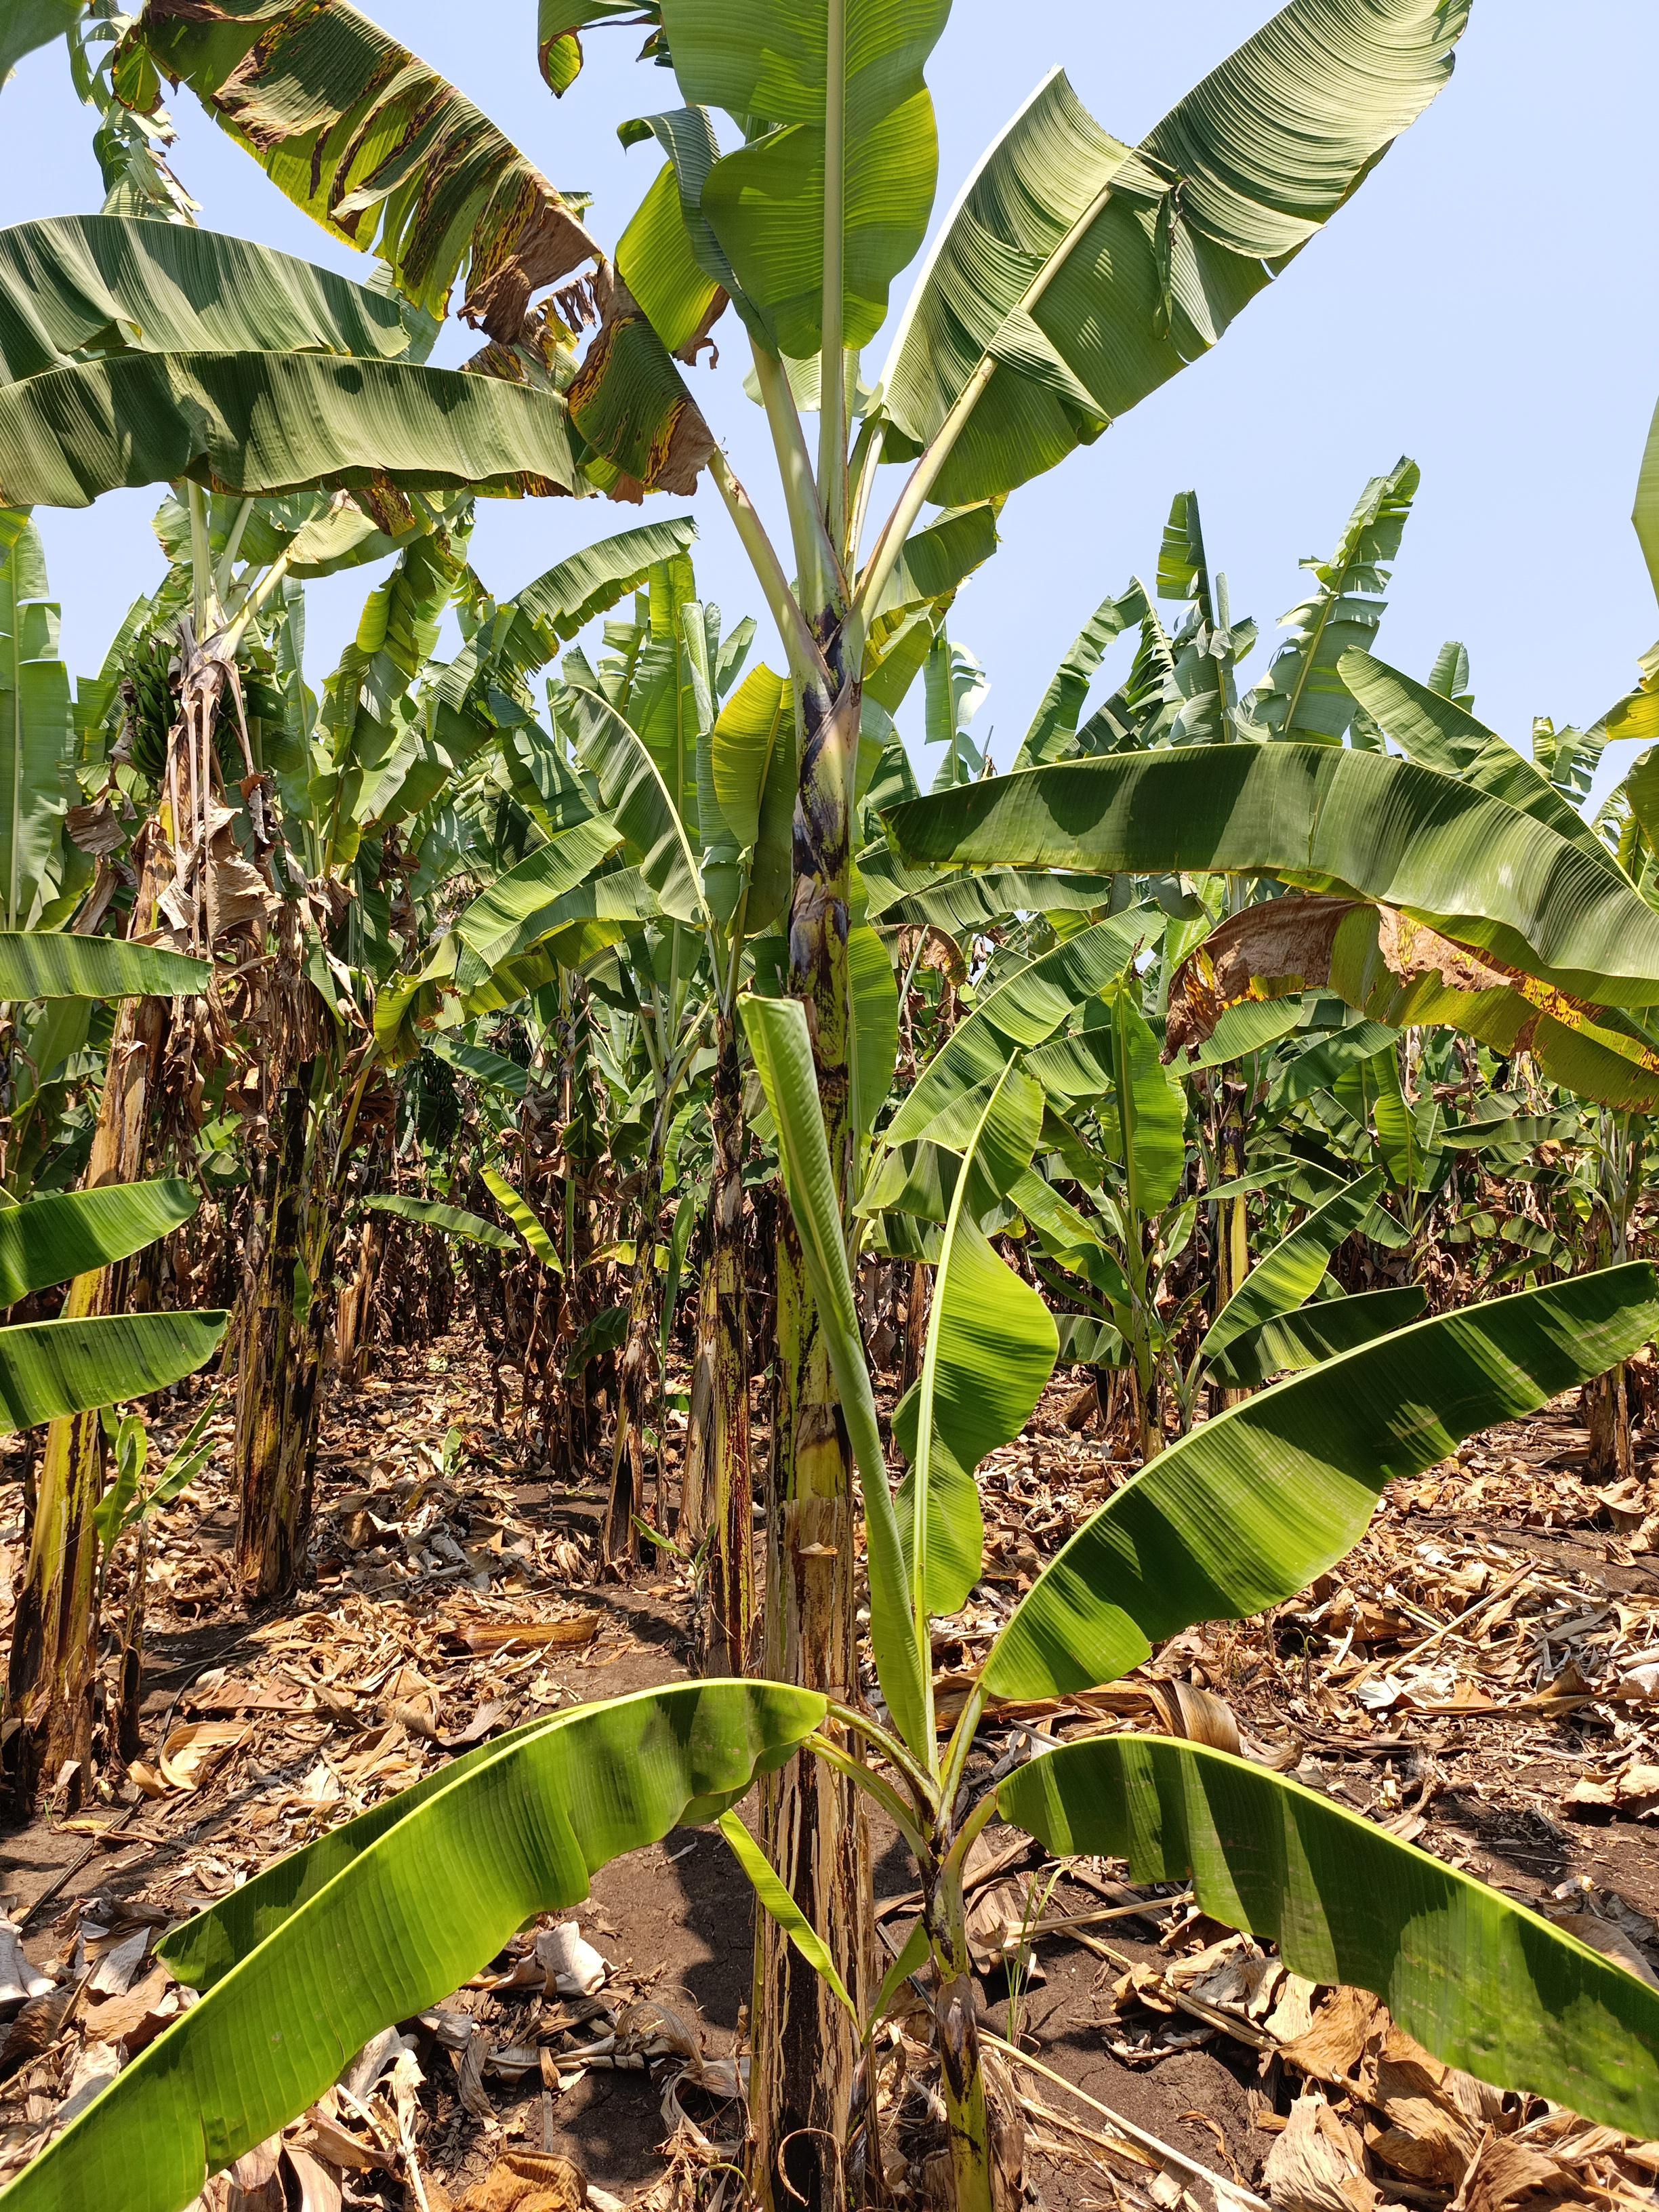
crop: banana
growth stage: vegetative
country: Tanzania
